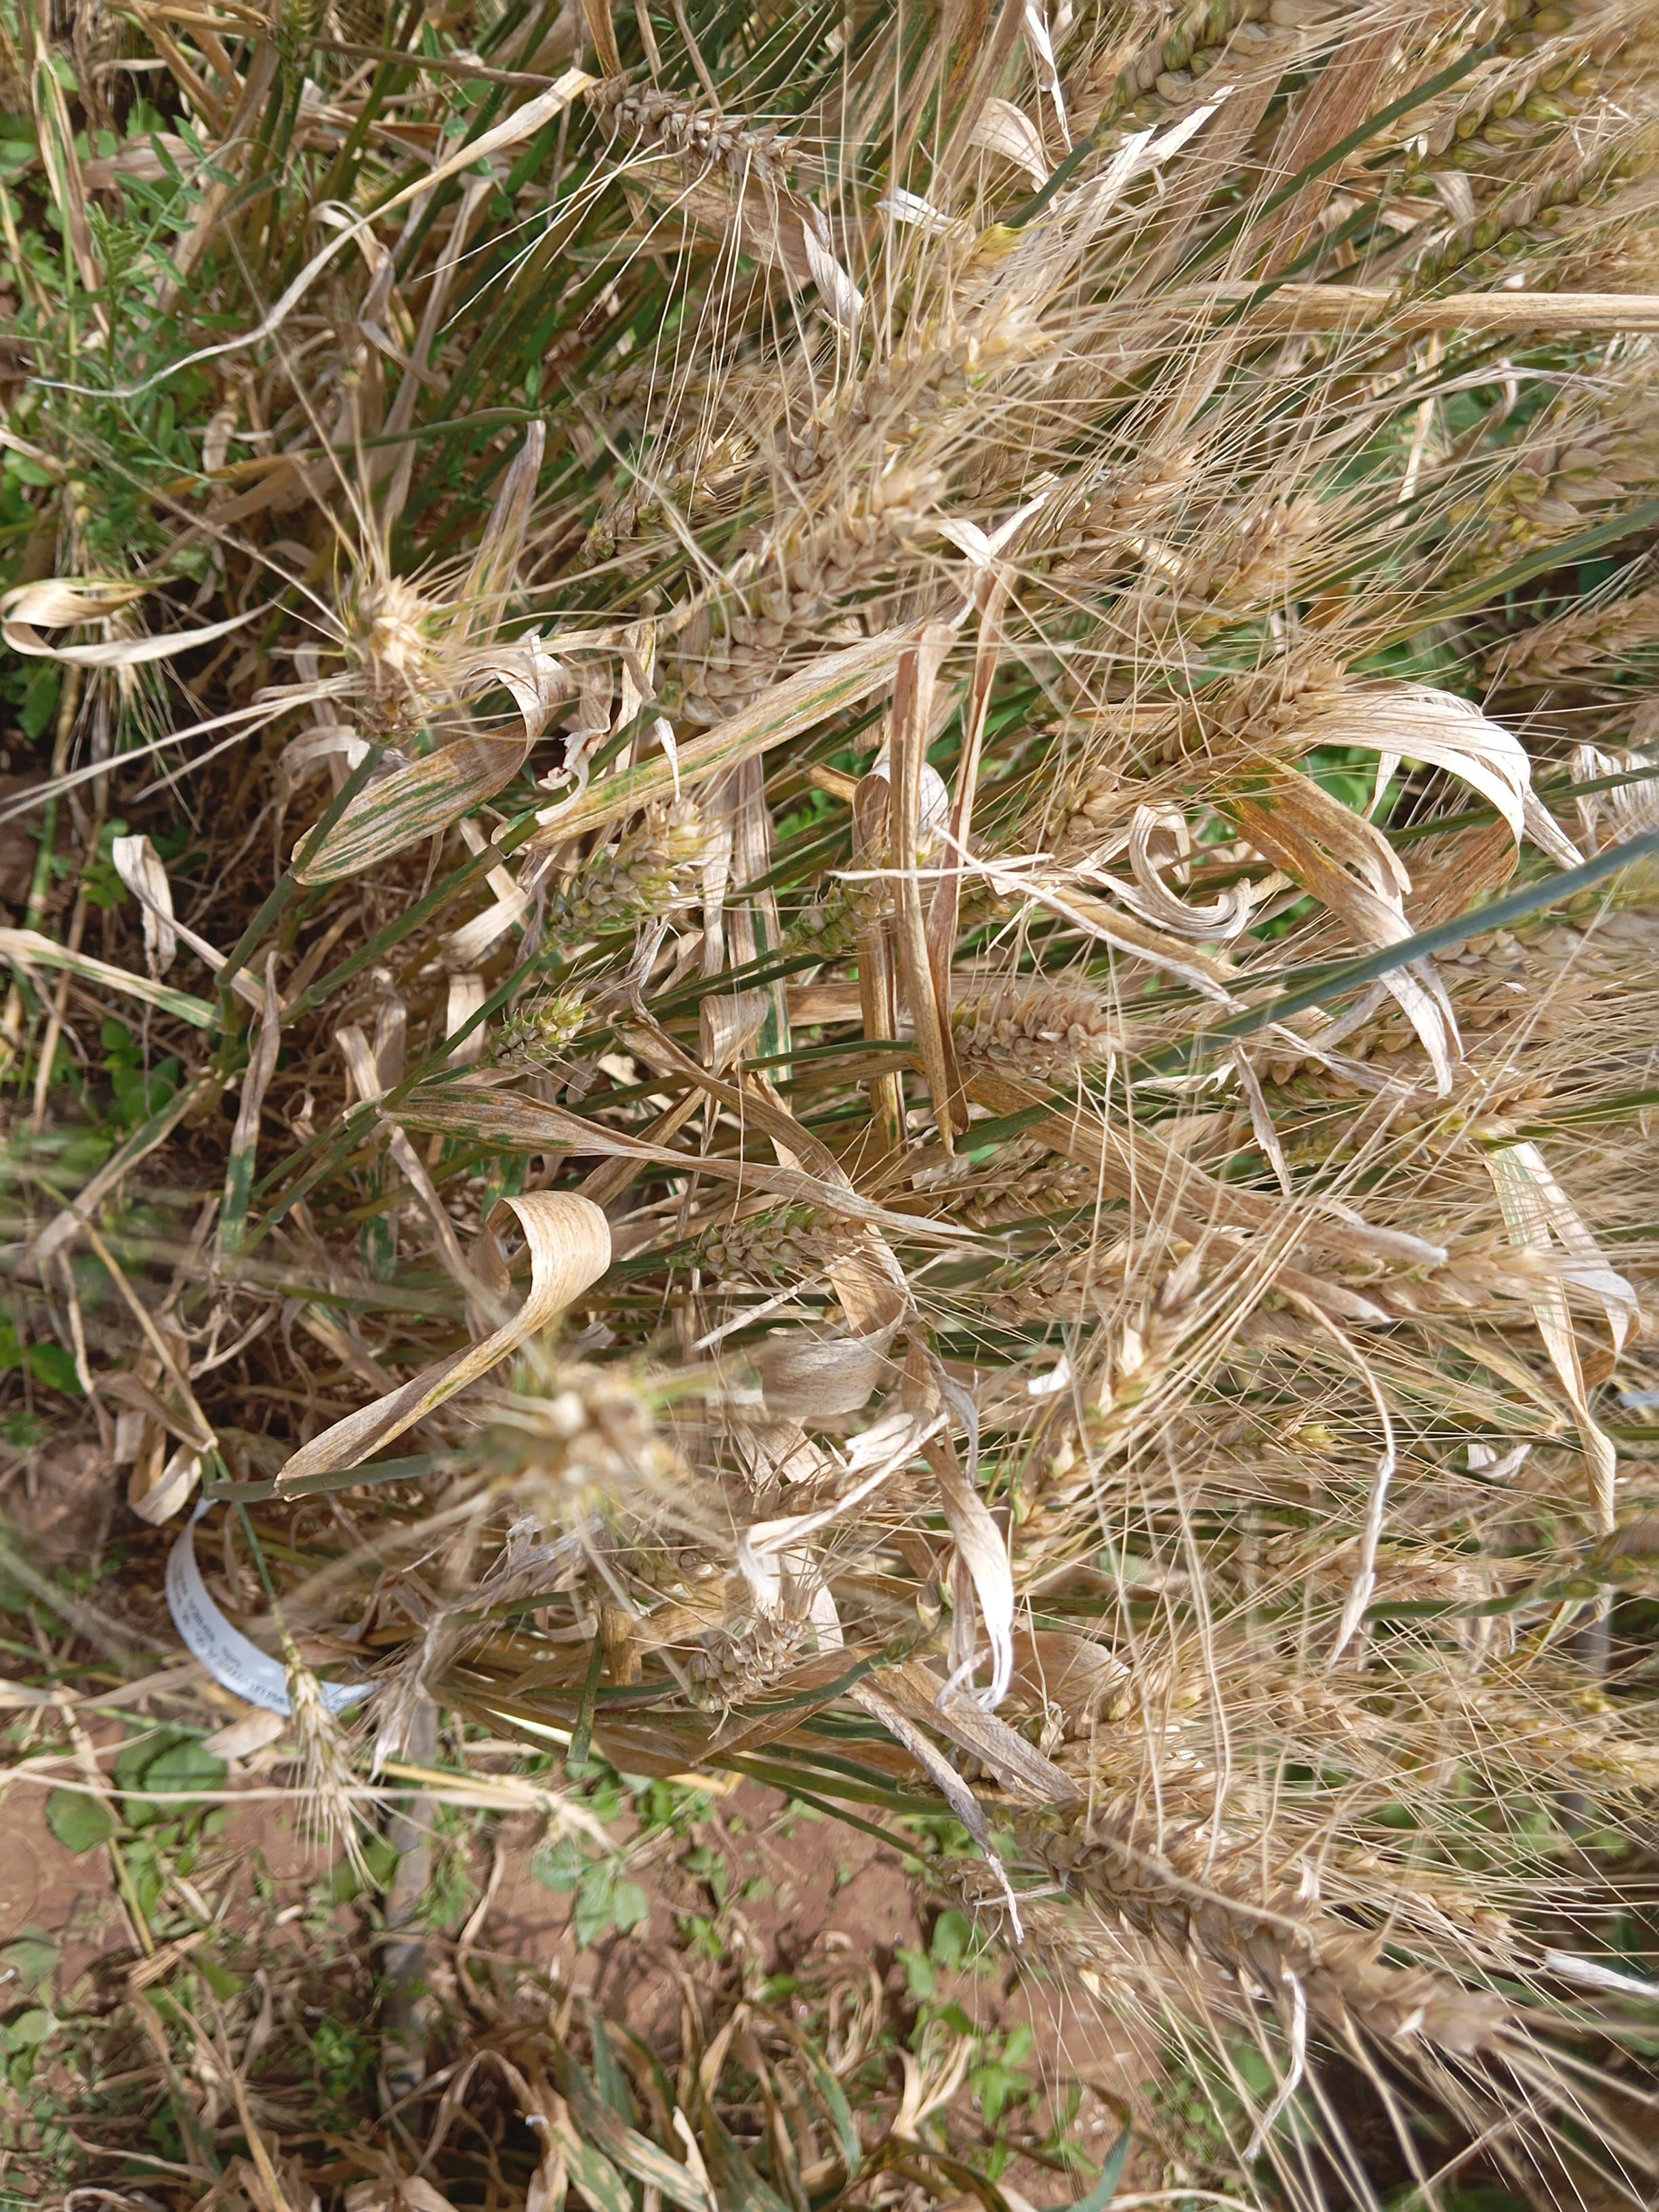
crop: wheat
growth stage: maturity
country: Kenya
